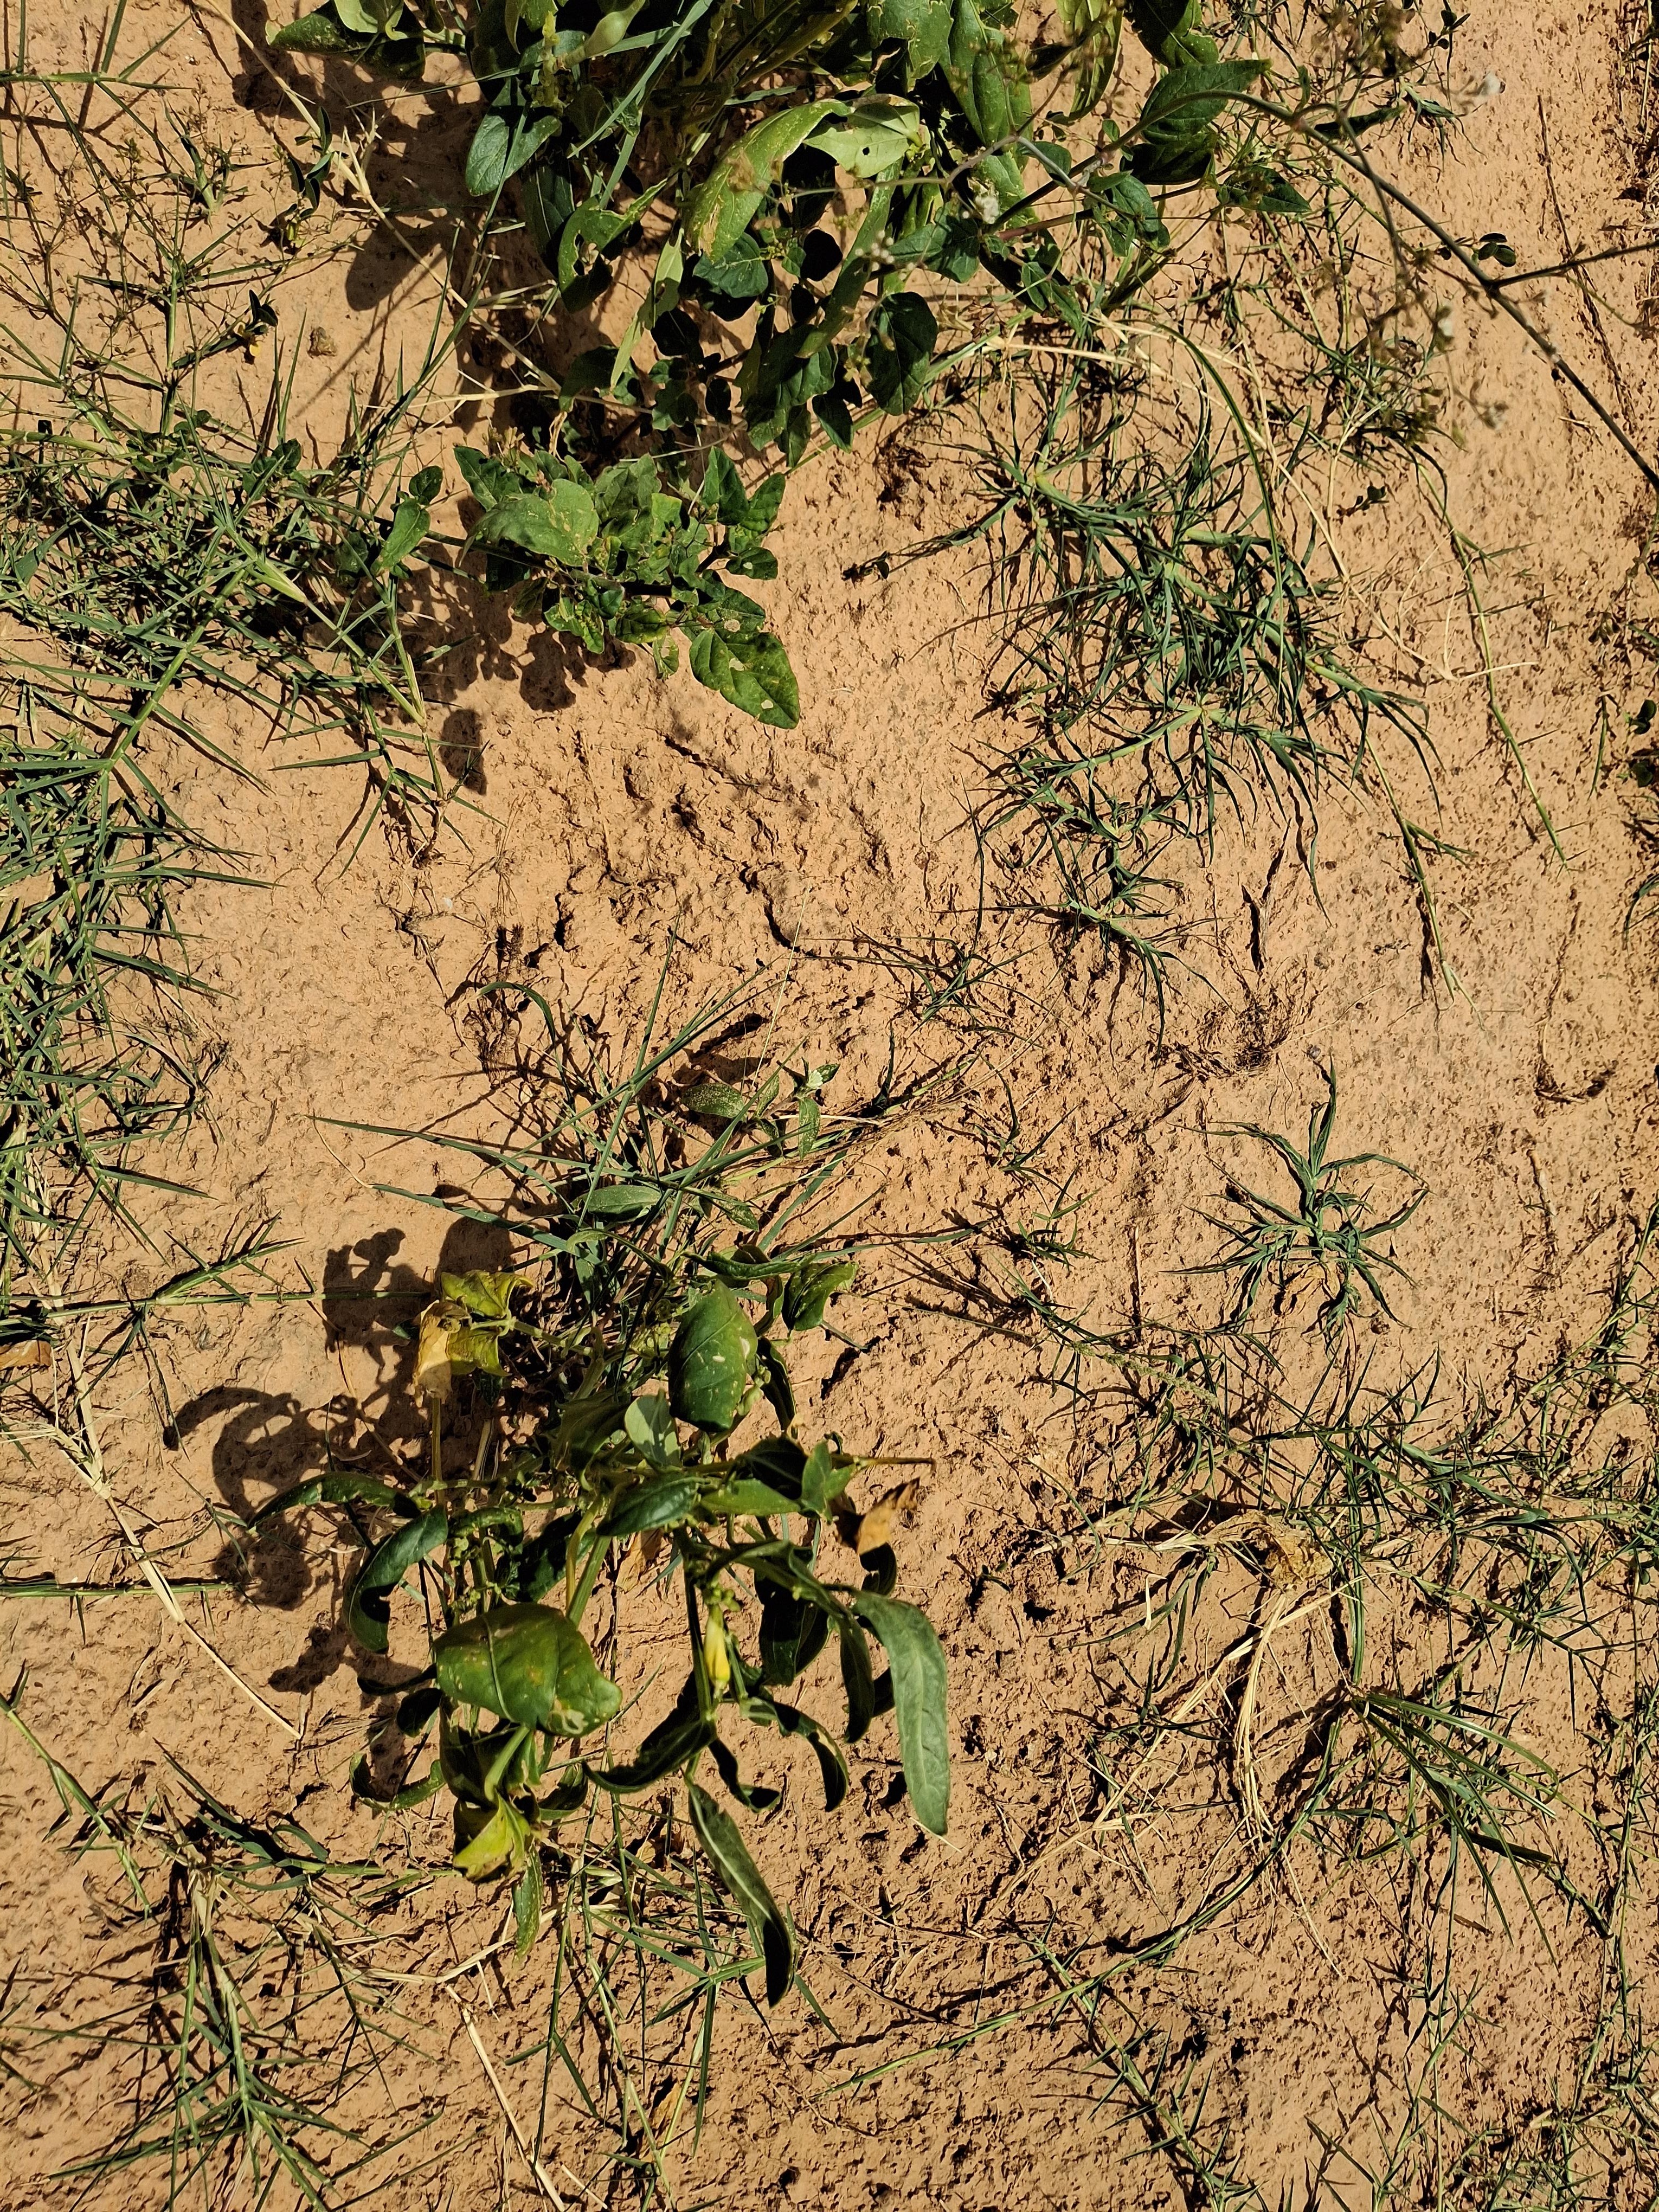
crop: cowpea
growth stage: harvest maturity
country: Nigeria
